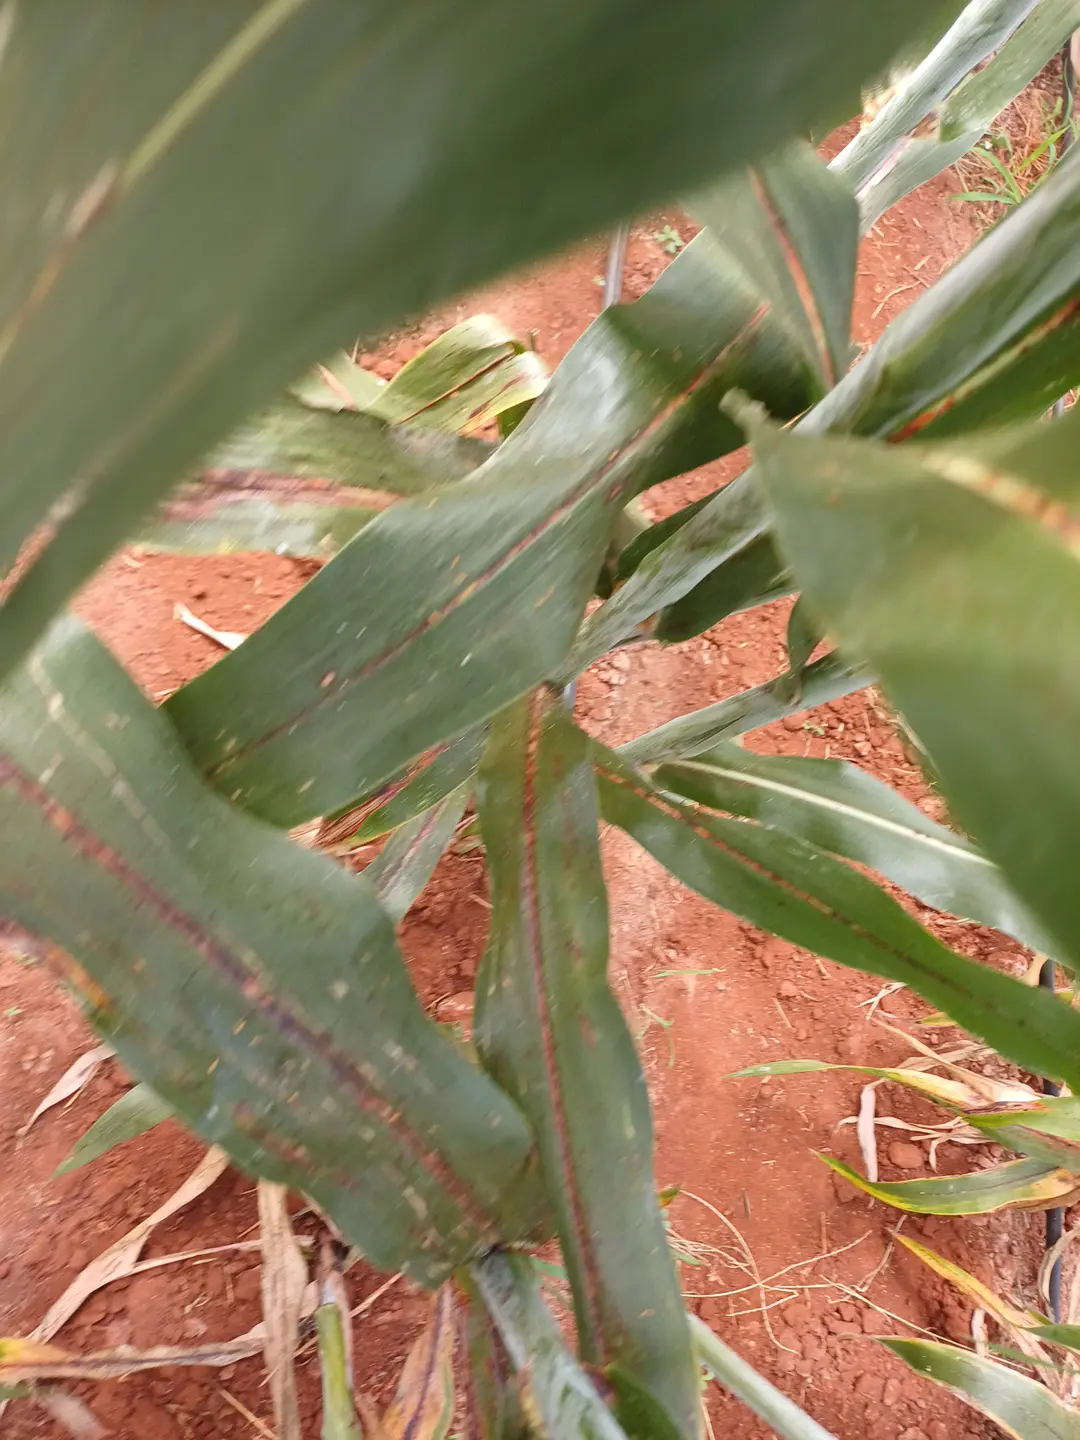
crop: sorghum
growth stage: filling grain
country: Kenya
